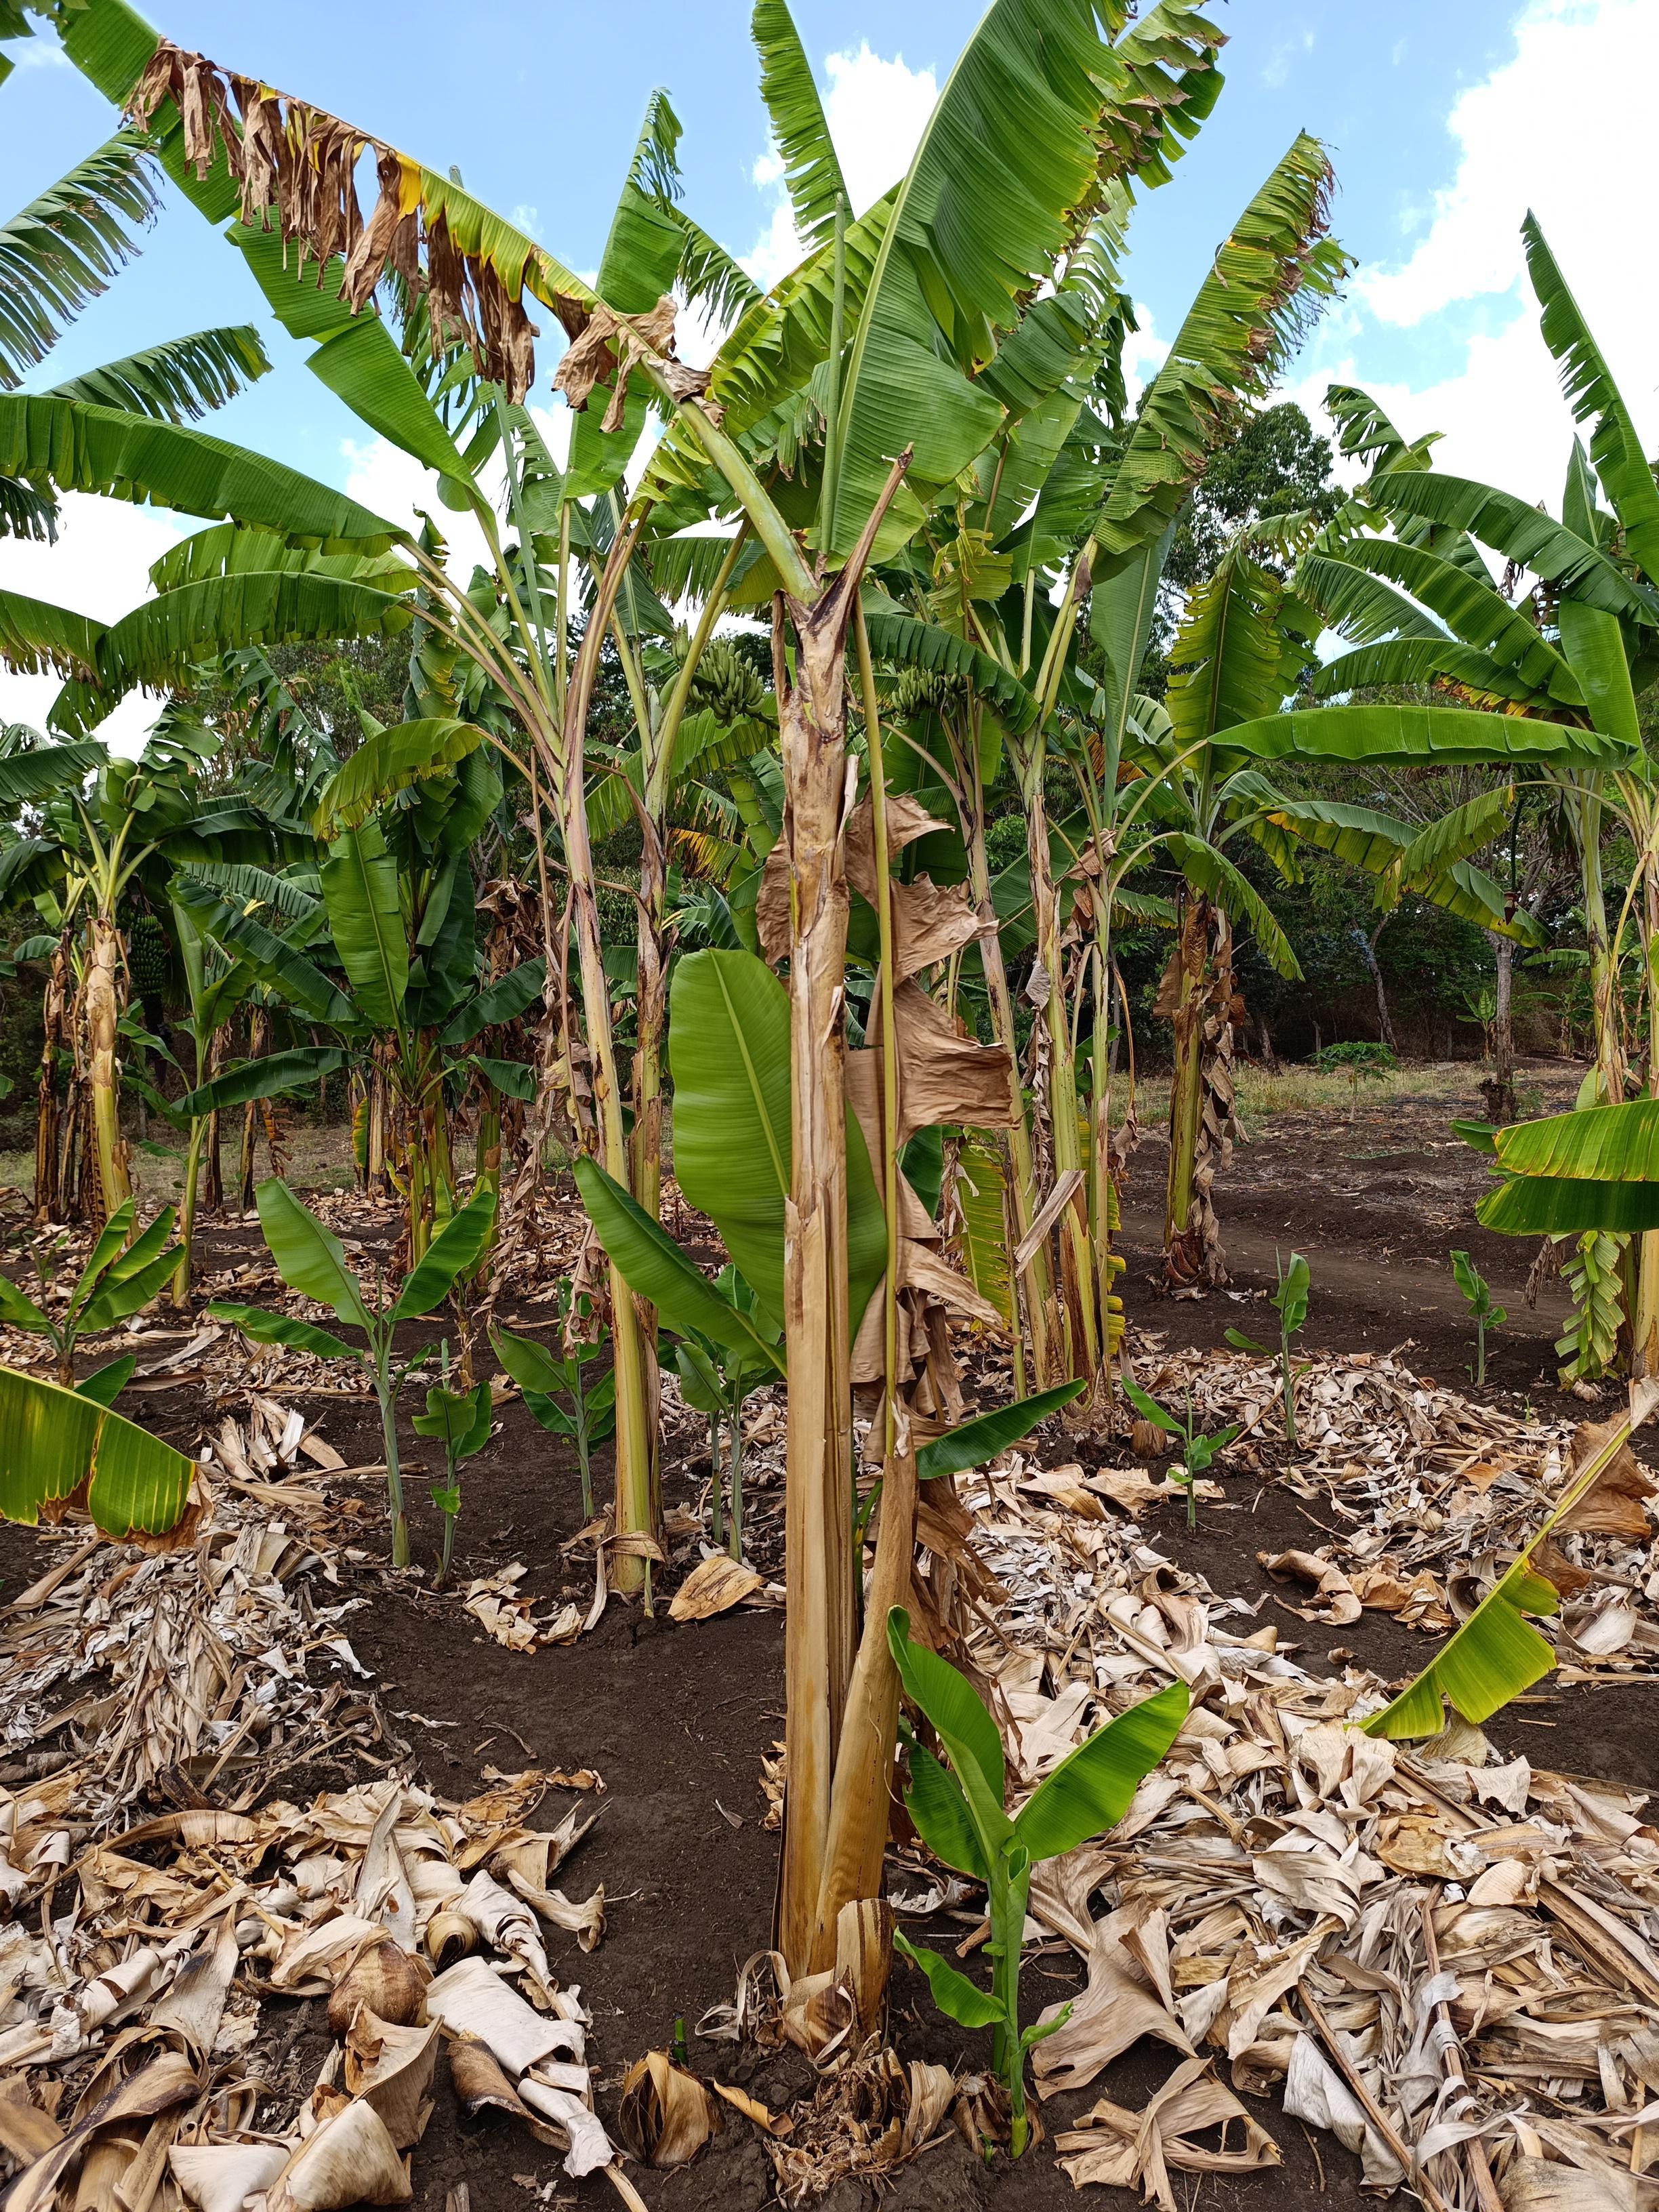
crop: banana
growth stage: vegetative
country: Tanzania
